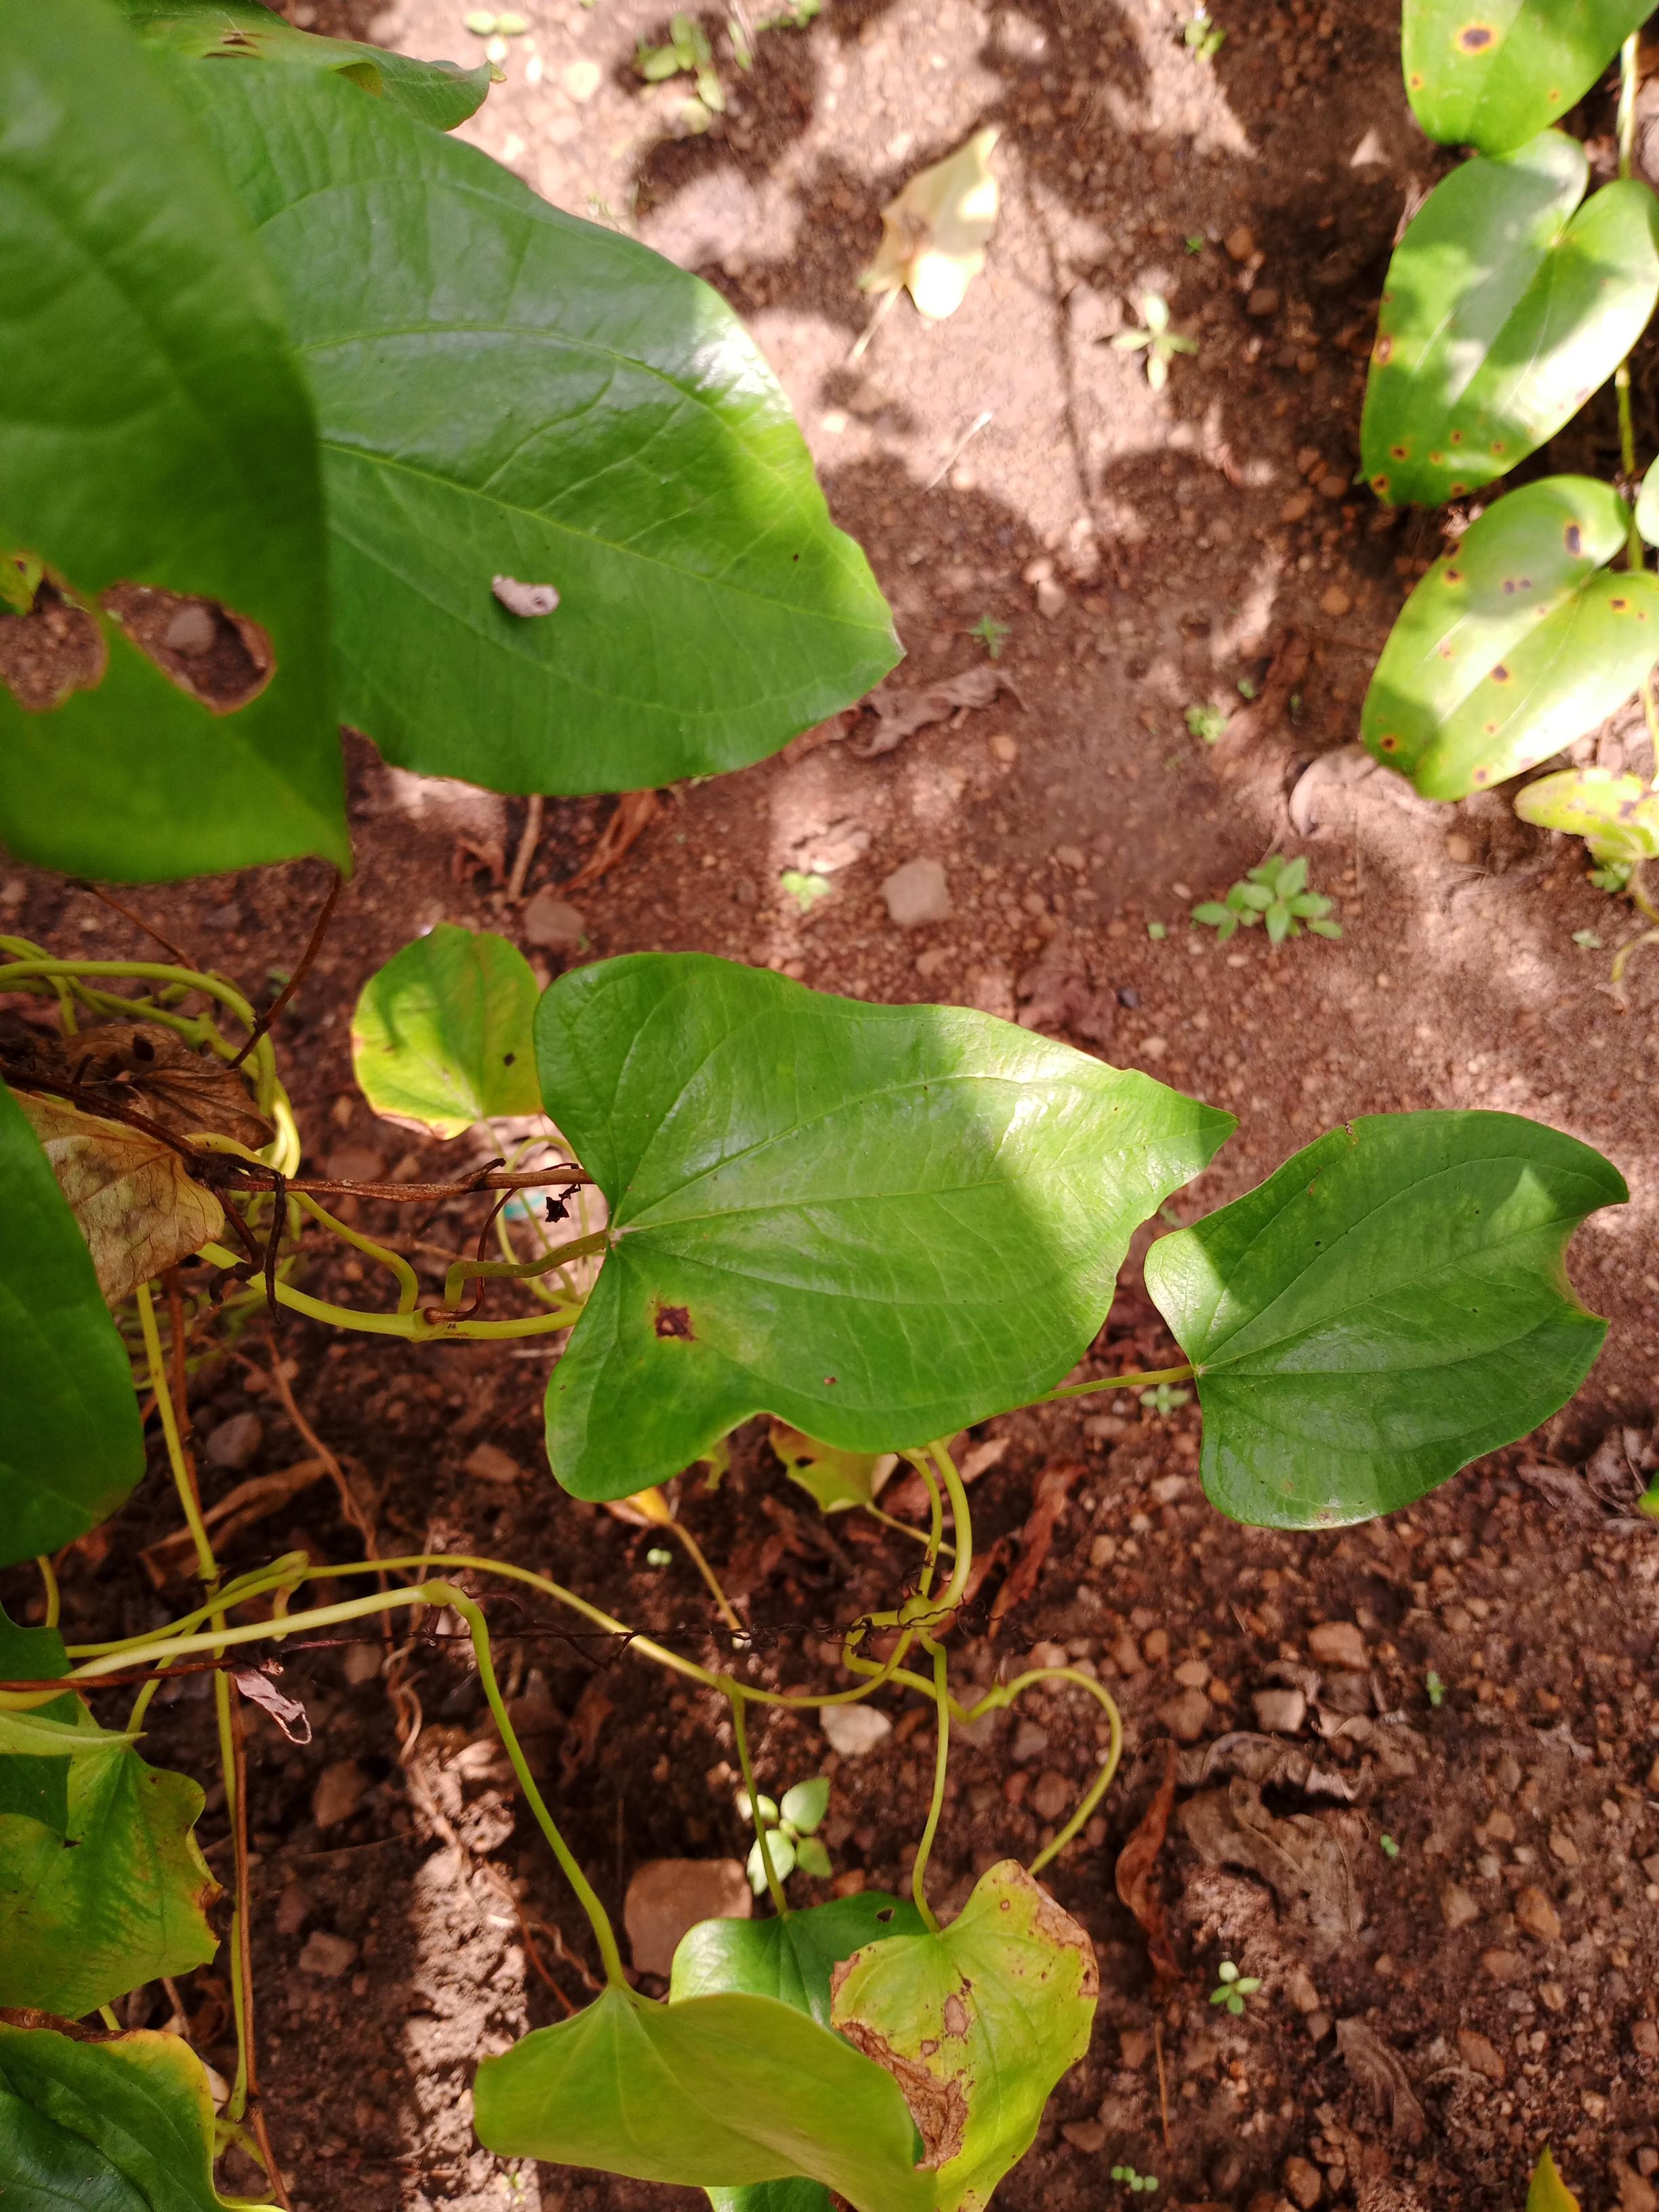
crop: yam
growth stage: vegetative
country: Nigeria
